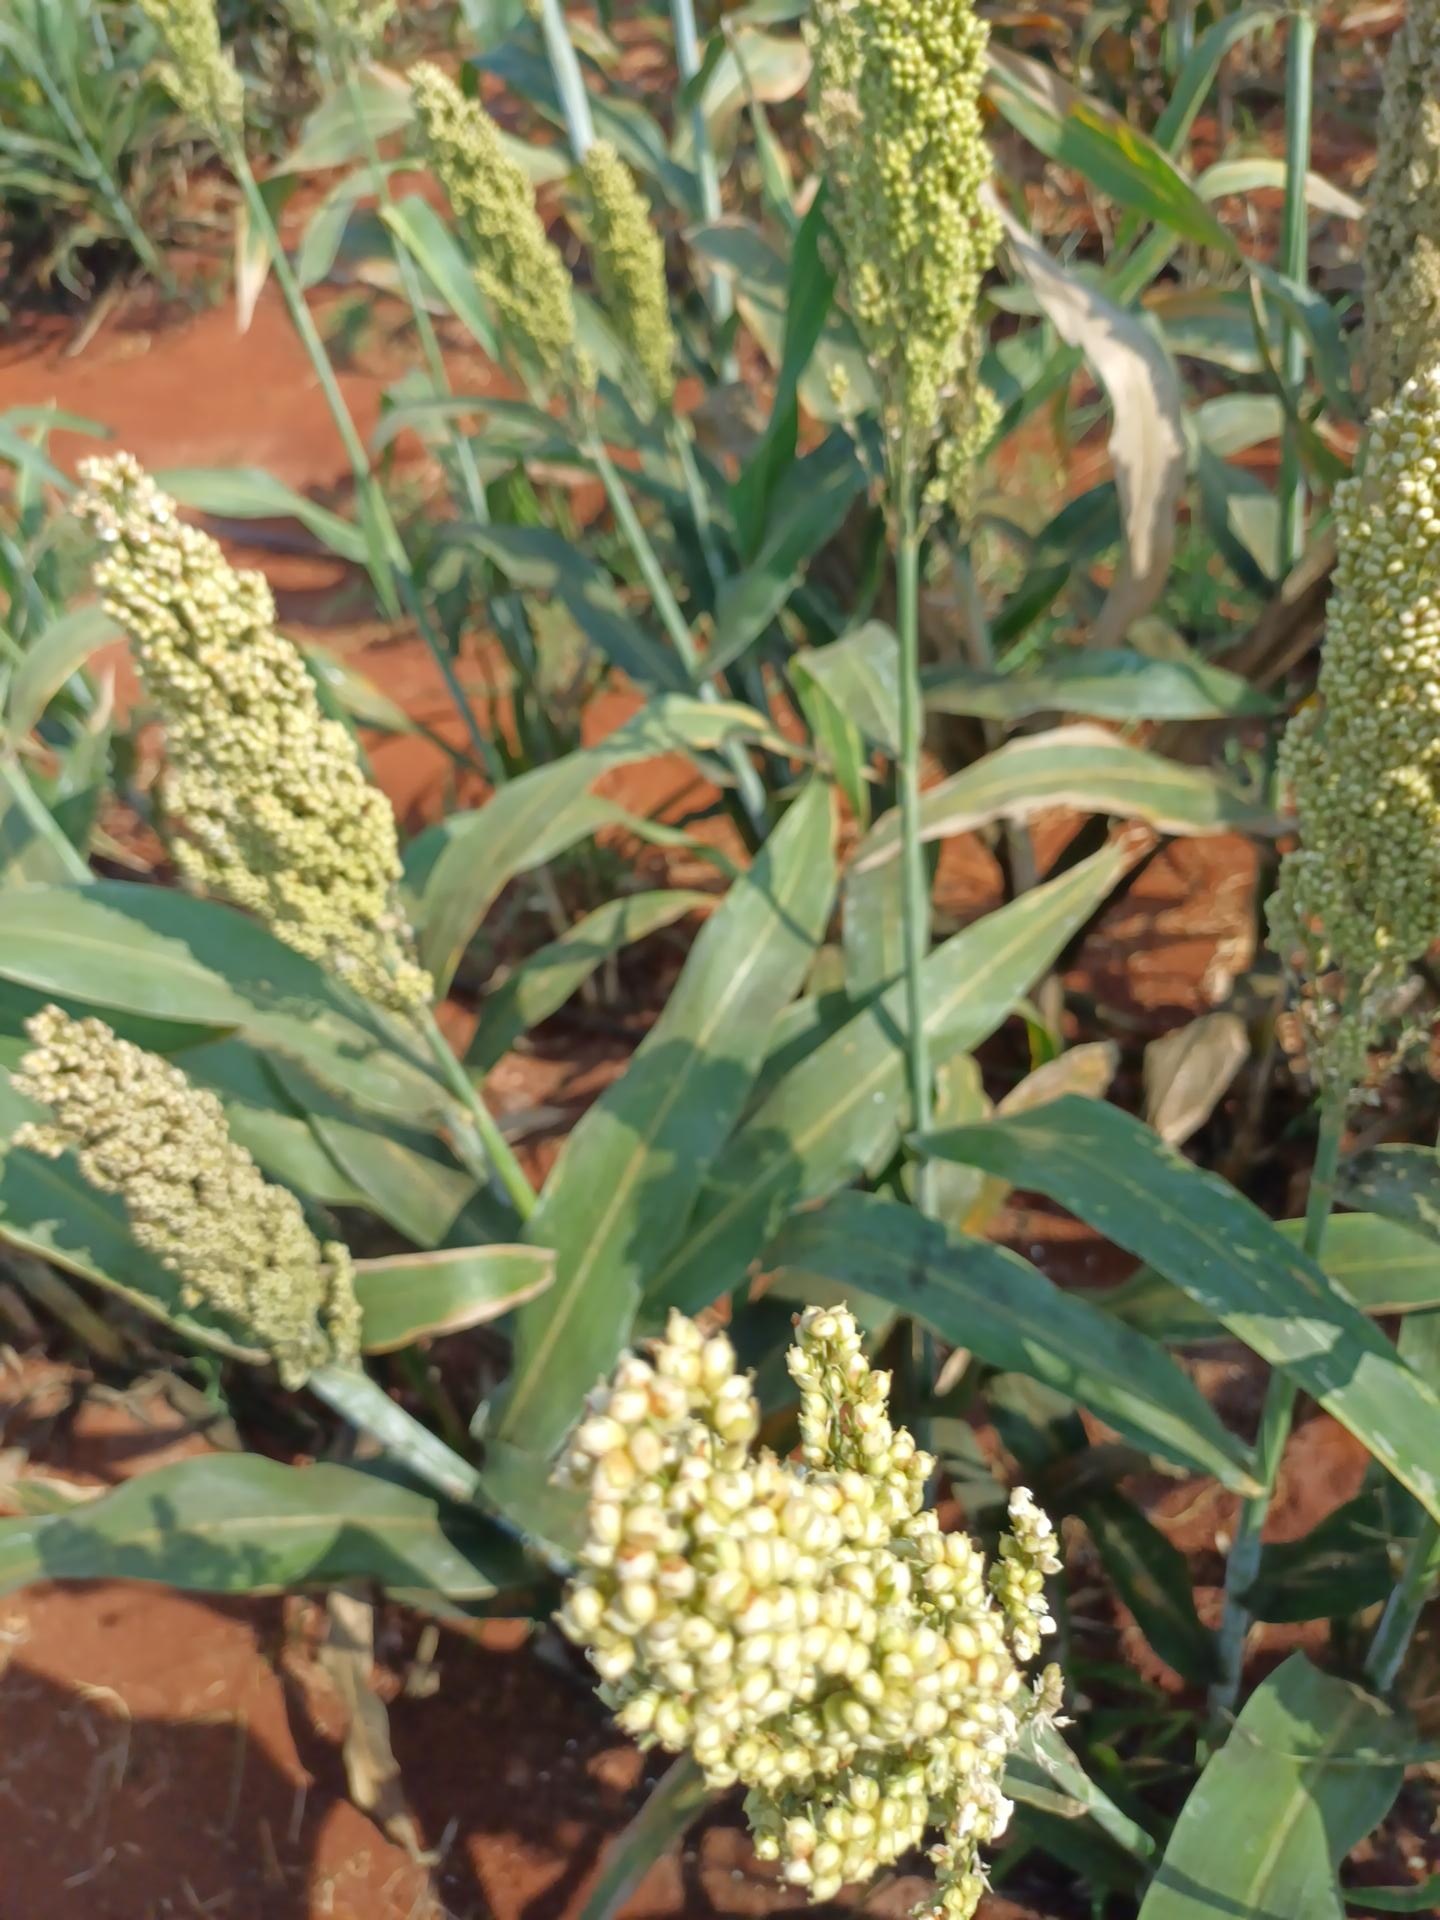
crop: sorghum
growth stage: filling grain
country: Kenya
